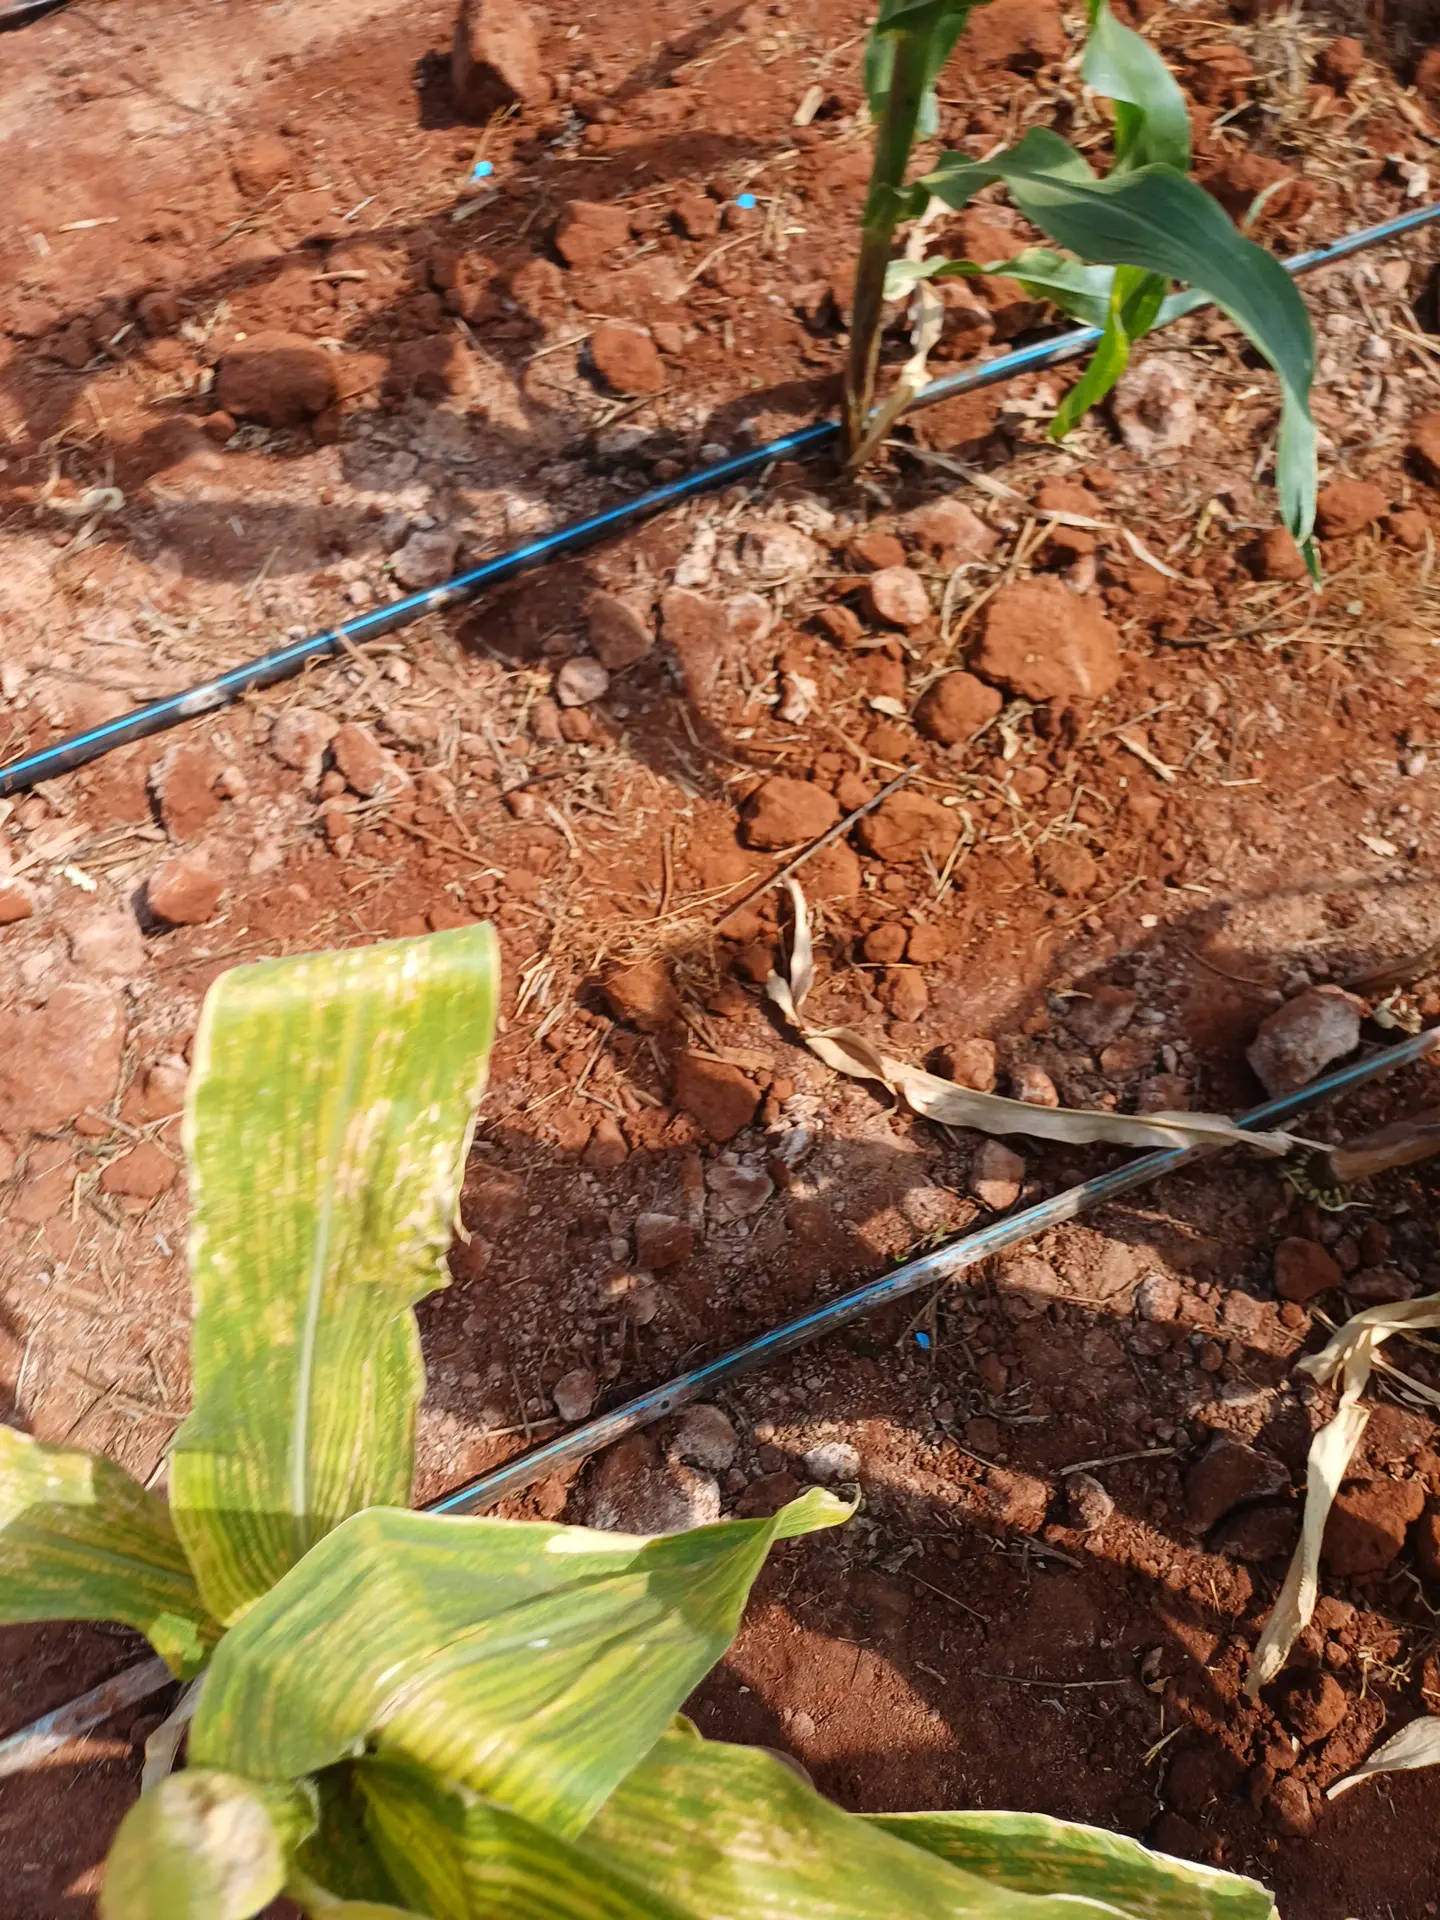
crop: maize
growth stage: flowering
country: Kenya
